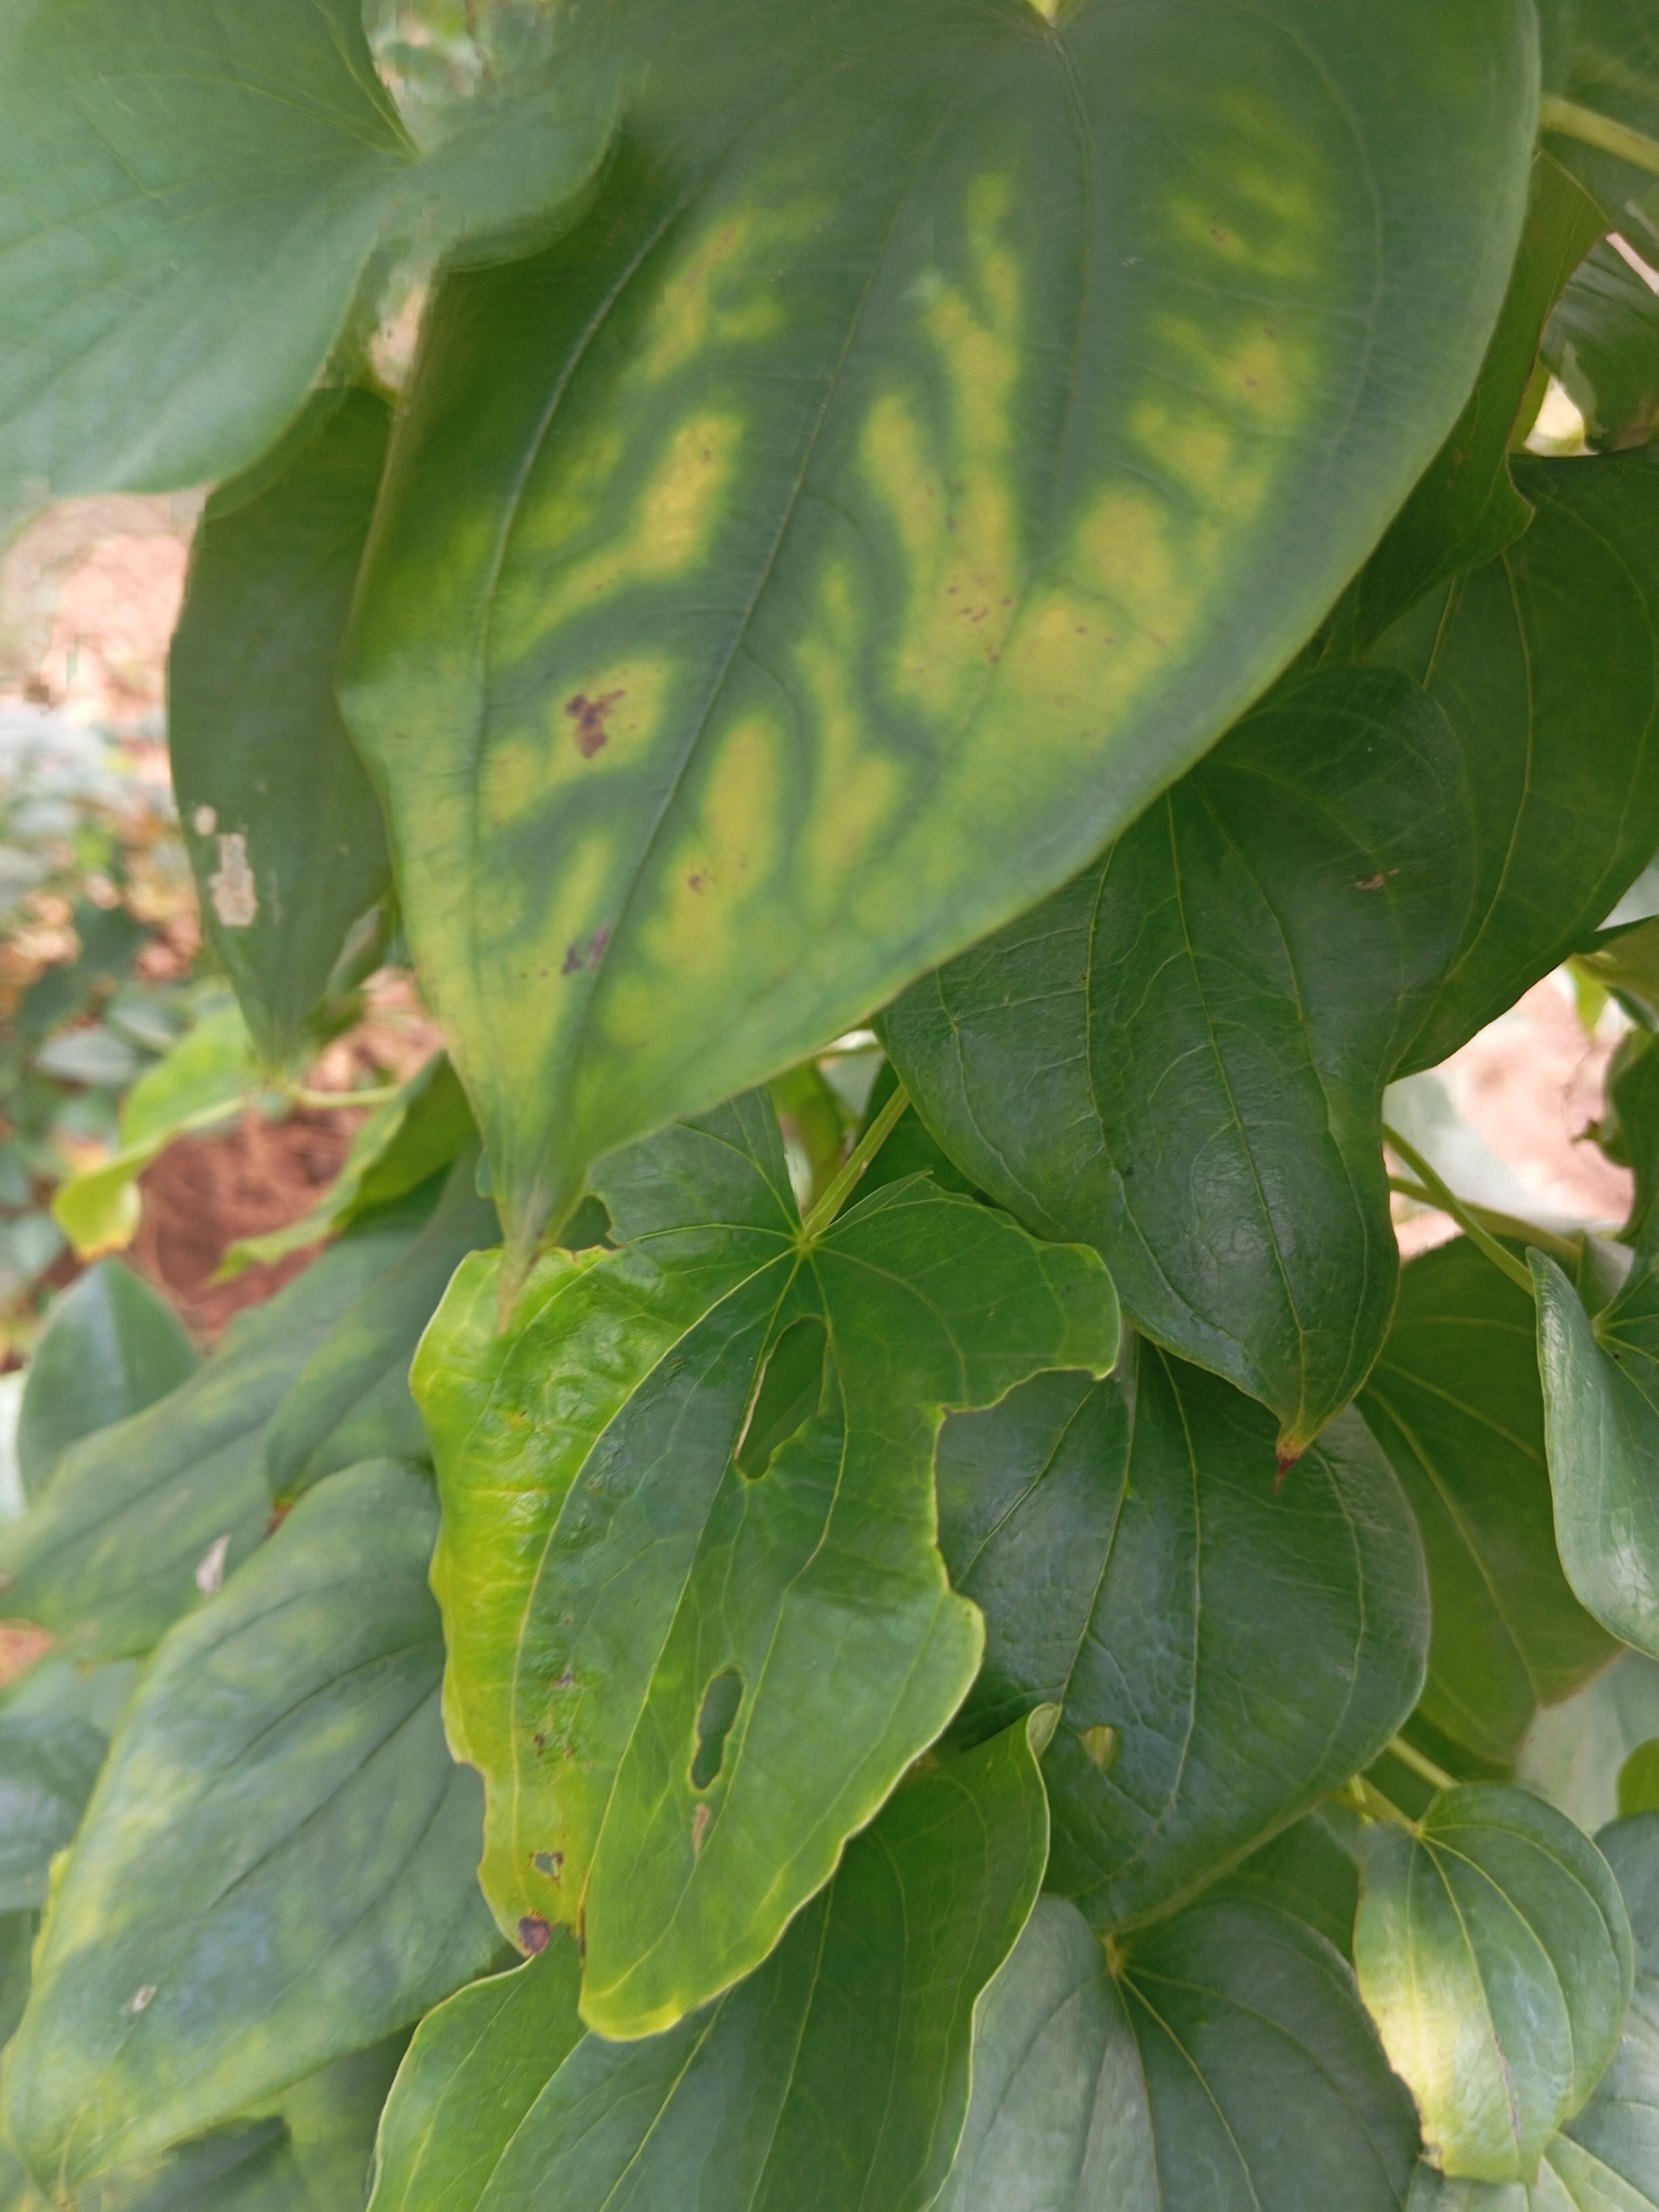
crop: yam
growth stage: maturity
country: Nigeria
